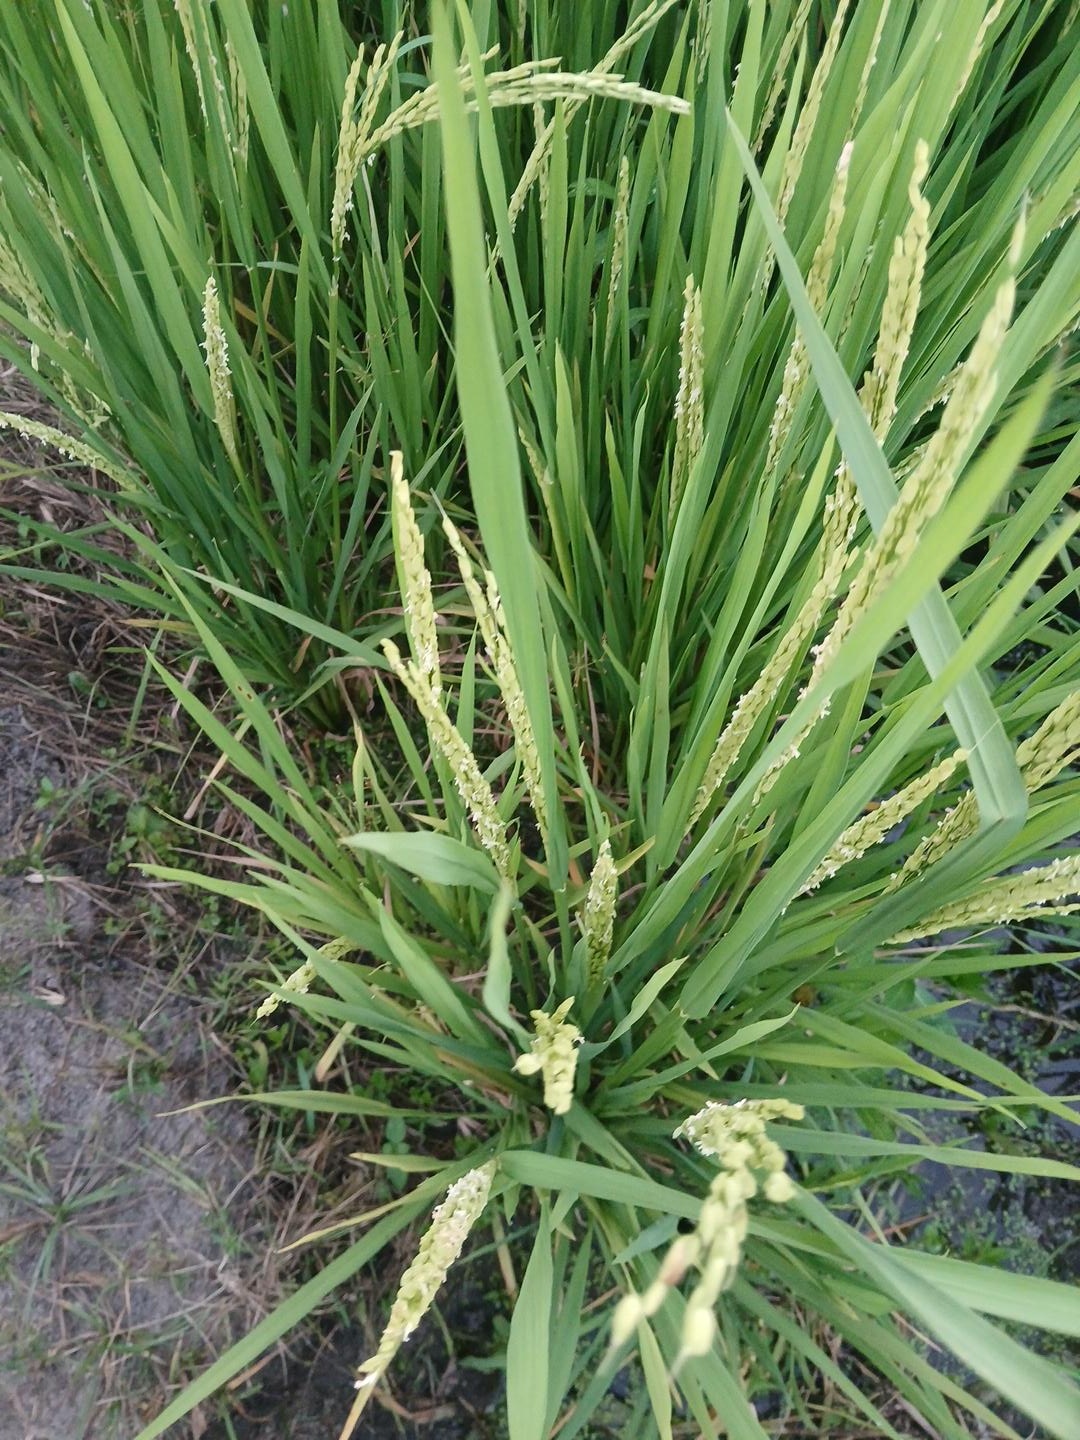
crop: rice
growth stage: flowering
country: Côte d'Ivoire
